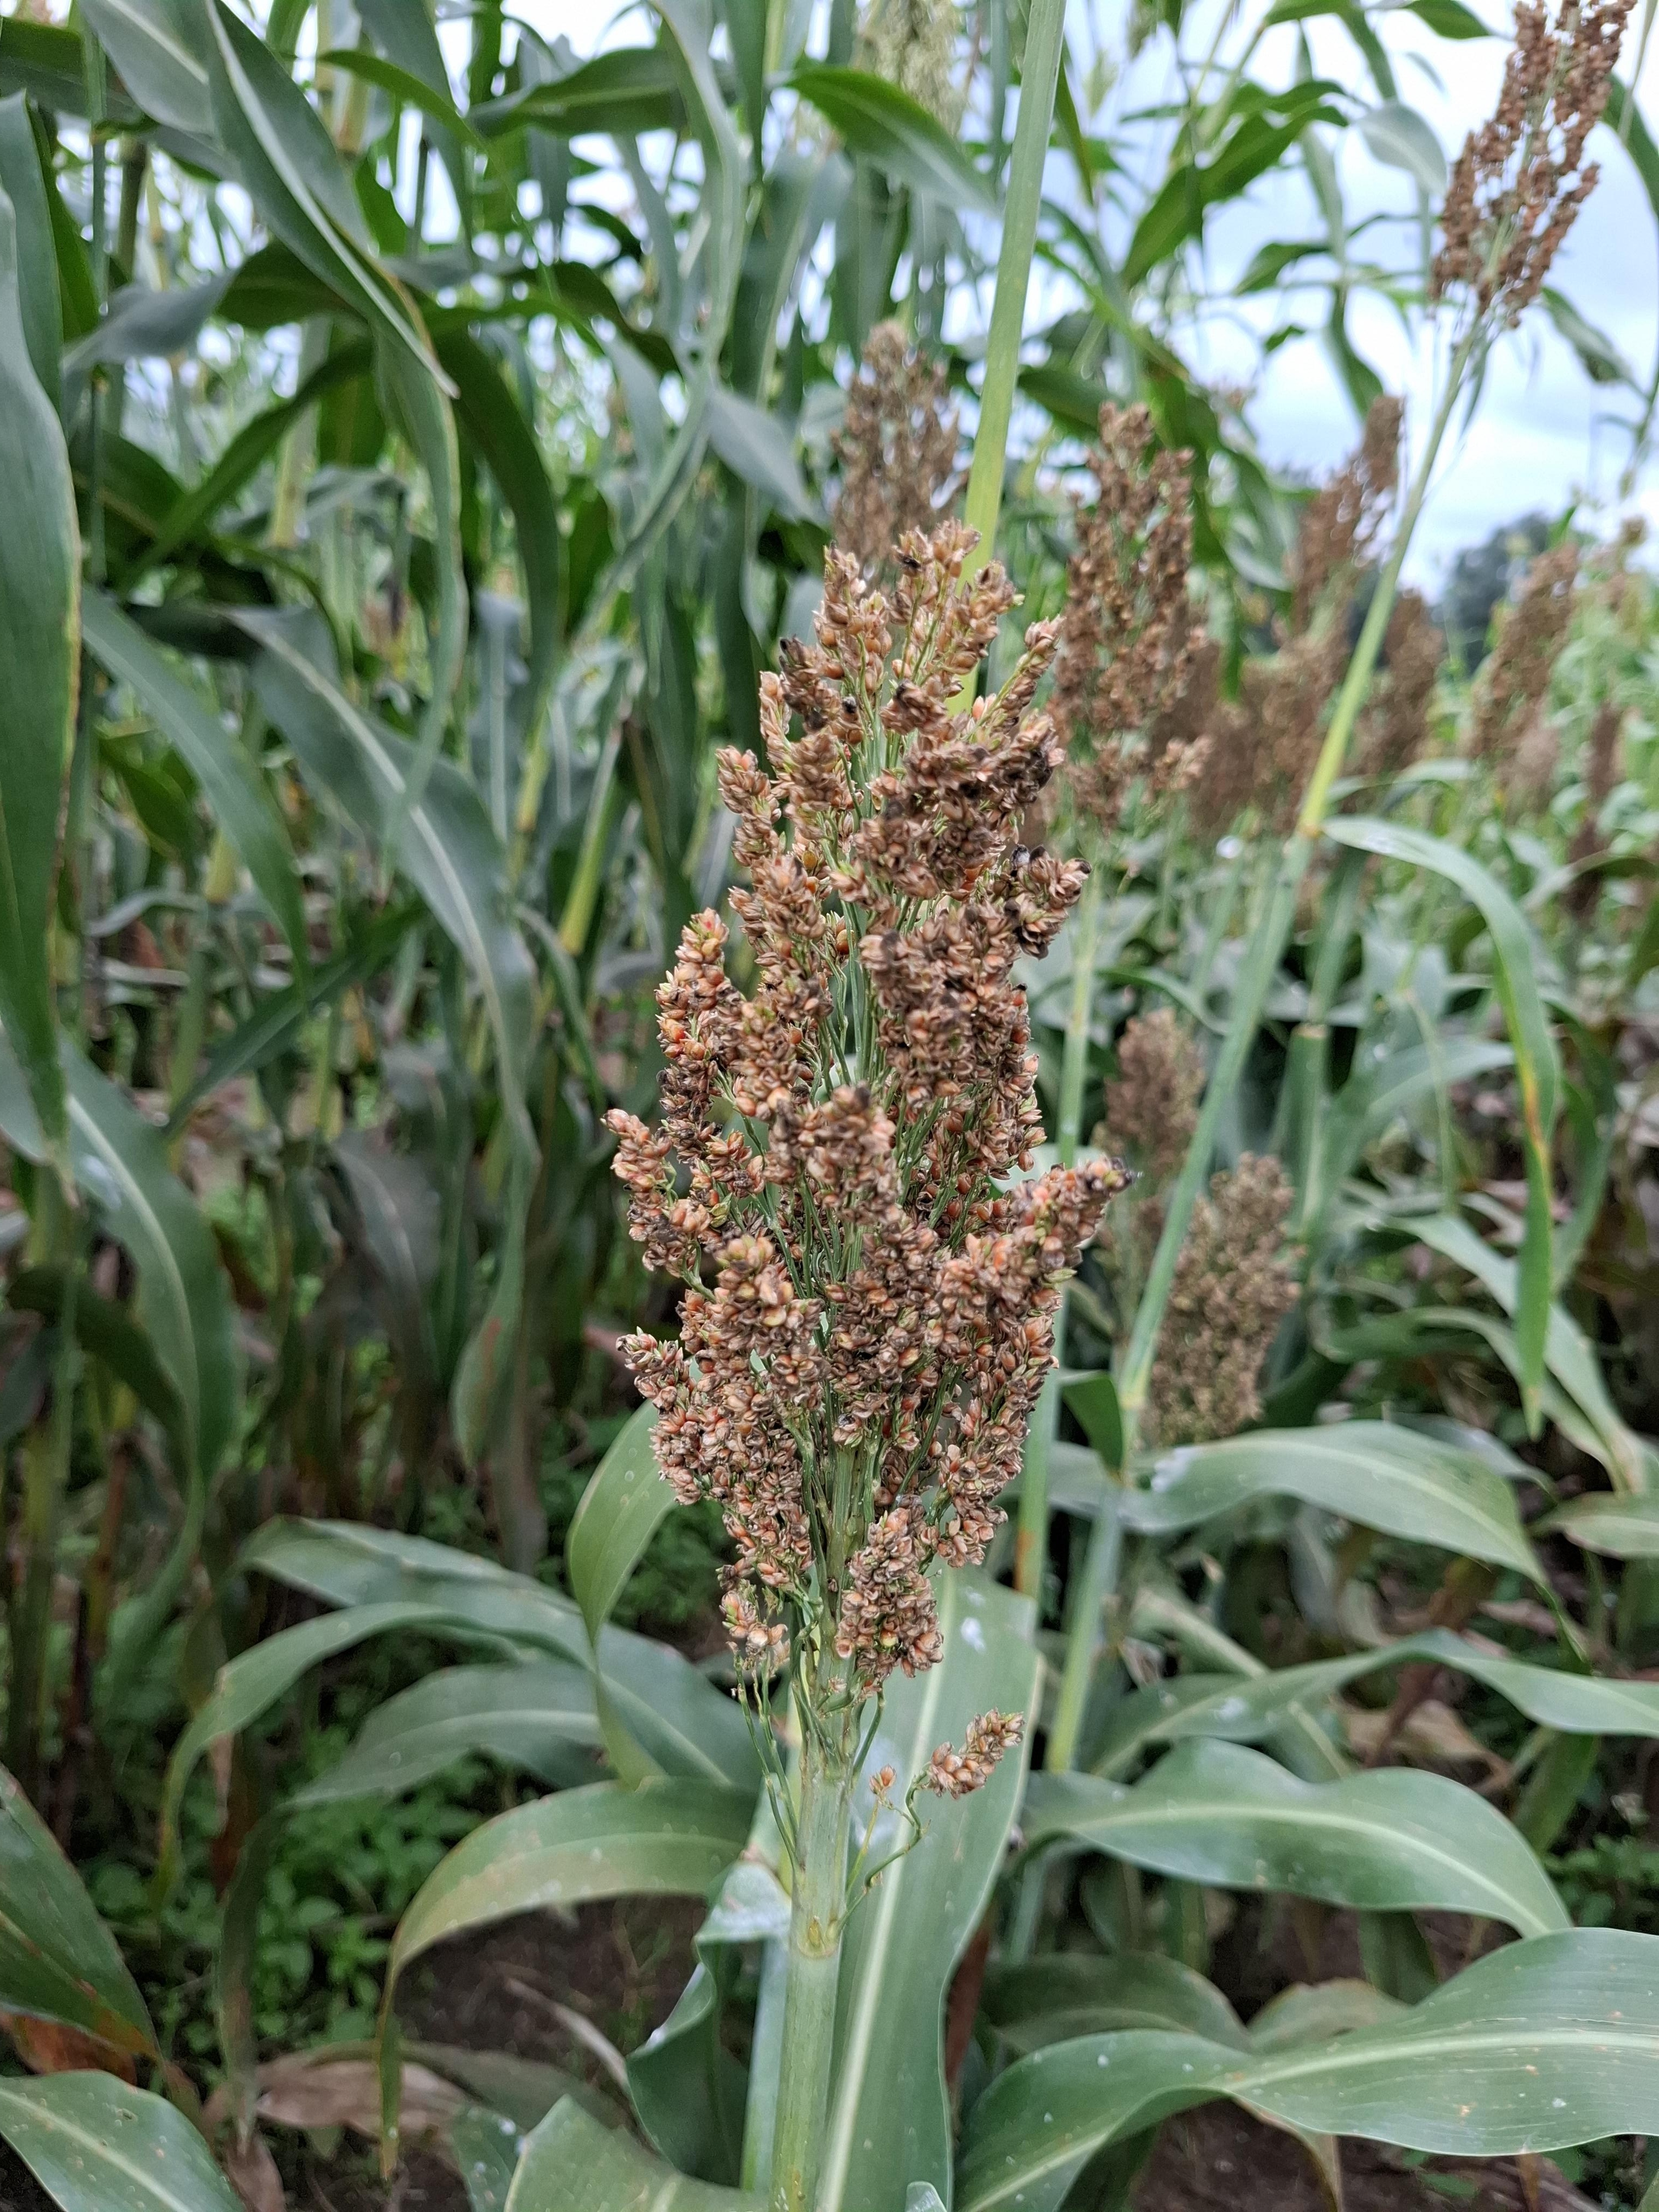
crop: sorghum
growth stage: harvest maturity
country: Tanzania
